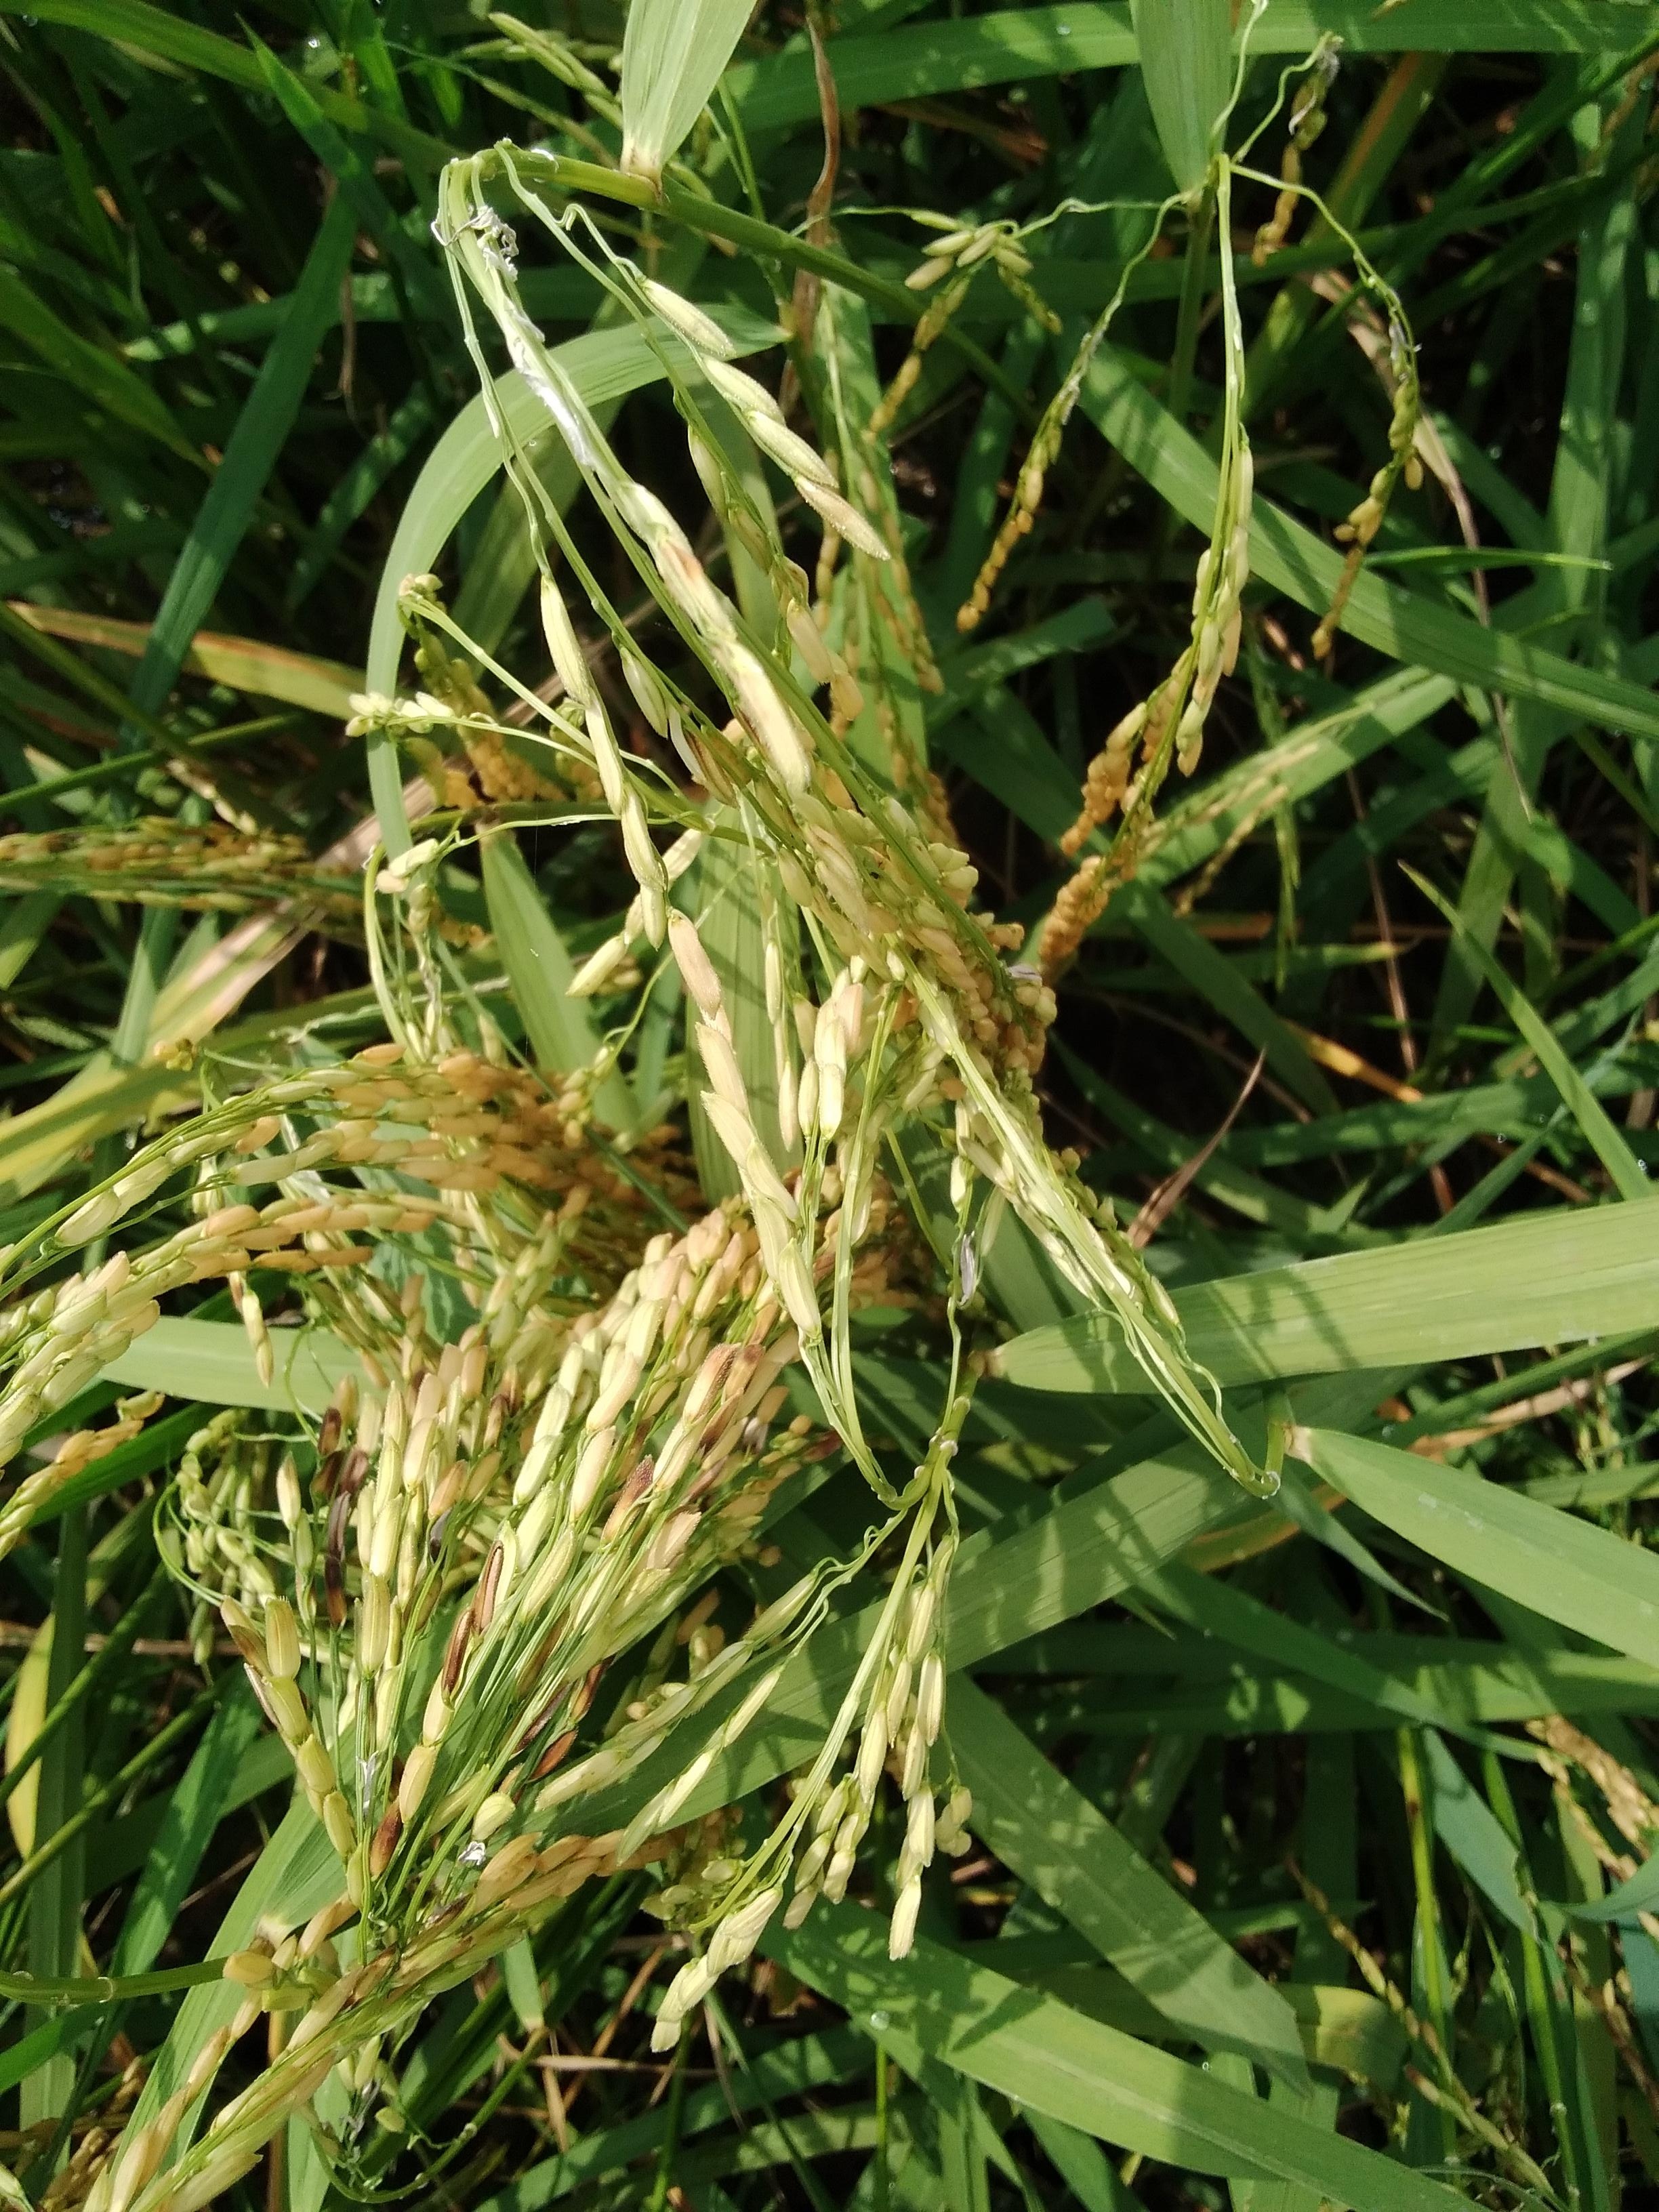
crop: rice
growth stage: ripening
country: Nigeria
